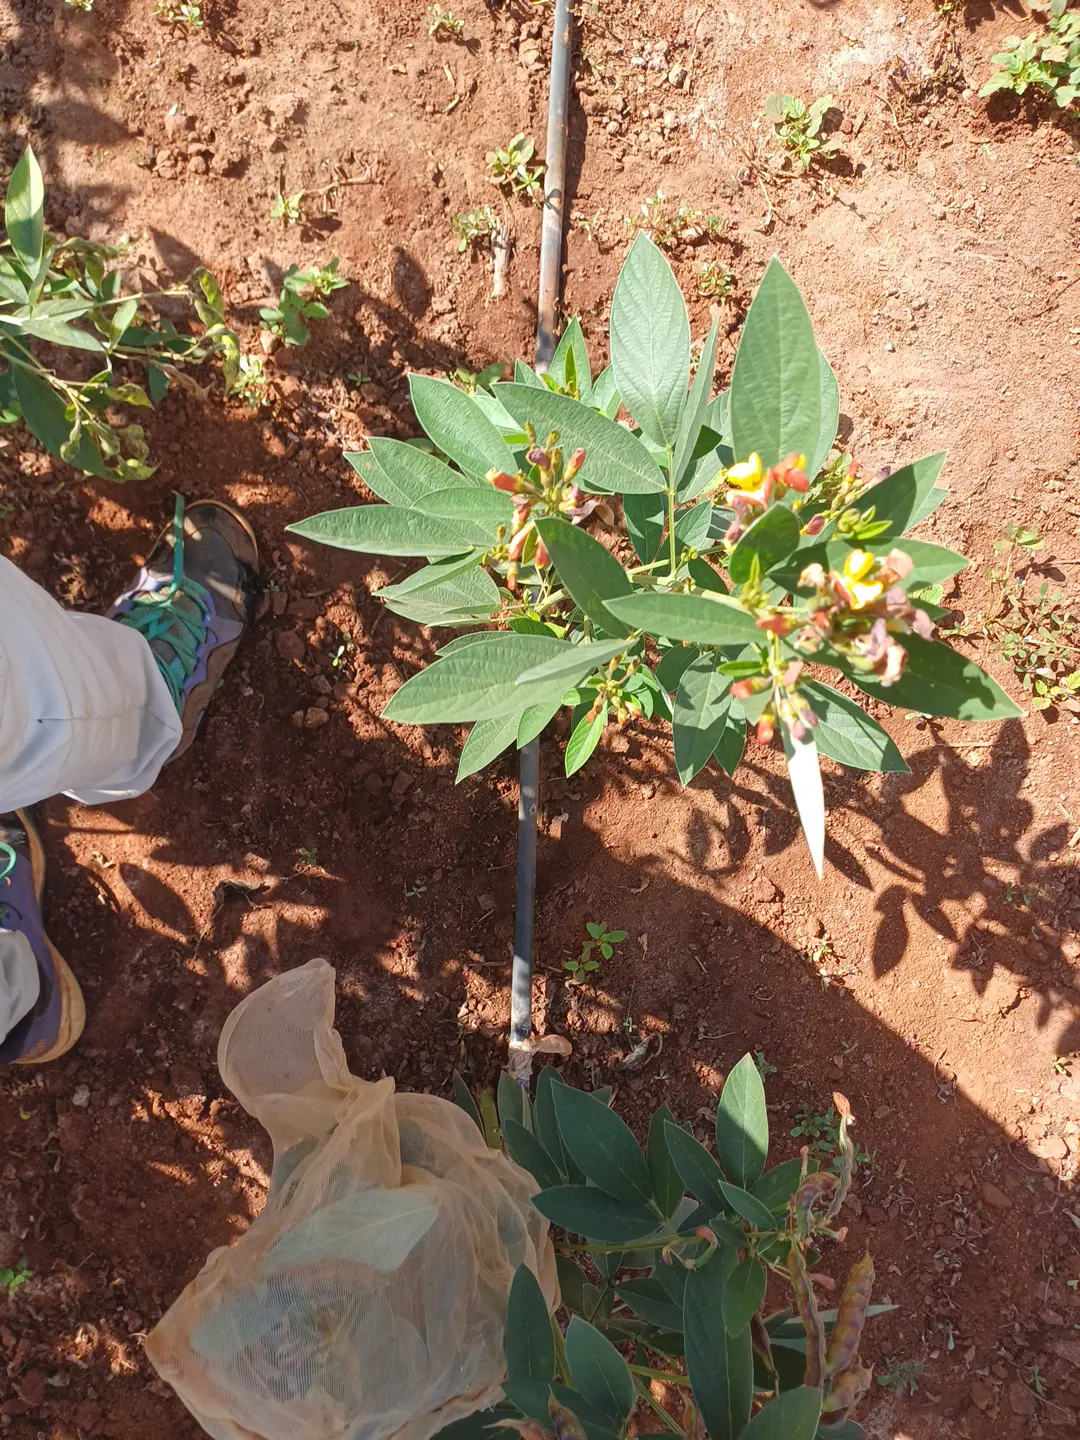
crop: pigeonpea
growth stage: development pod
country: Kenya
